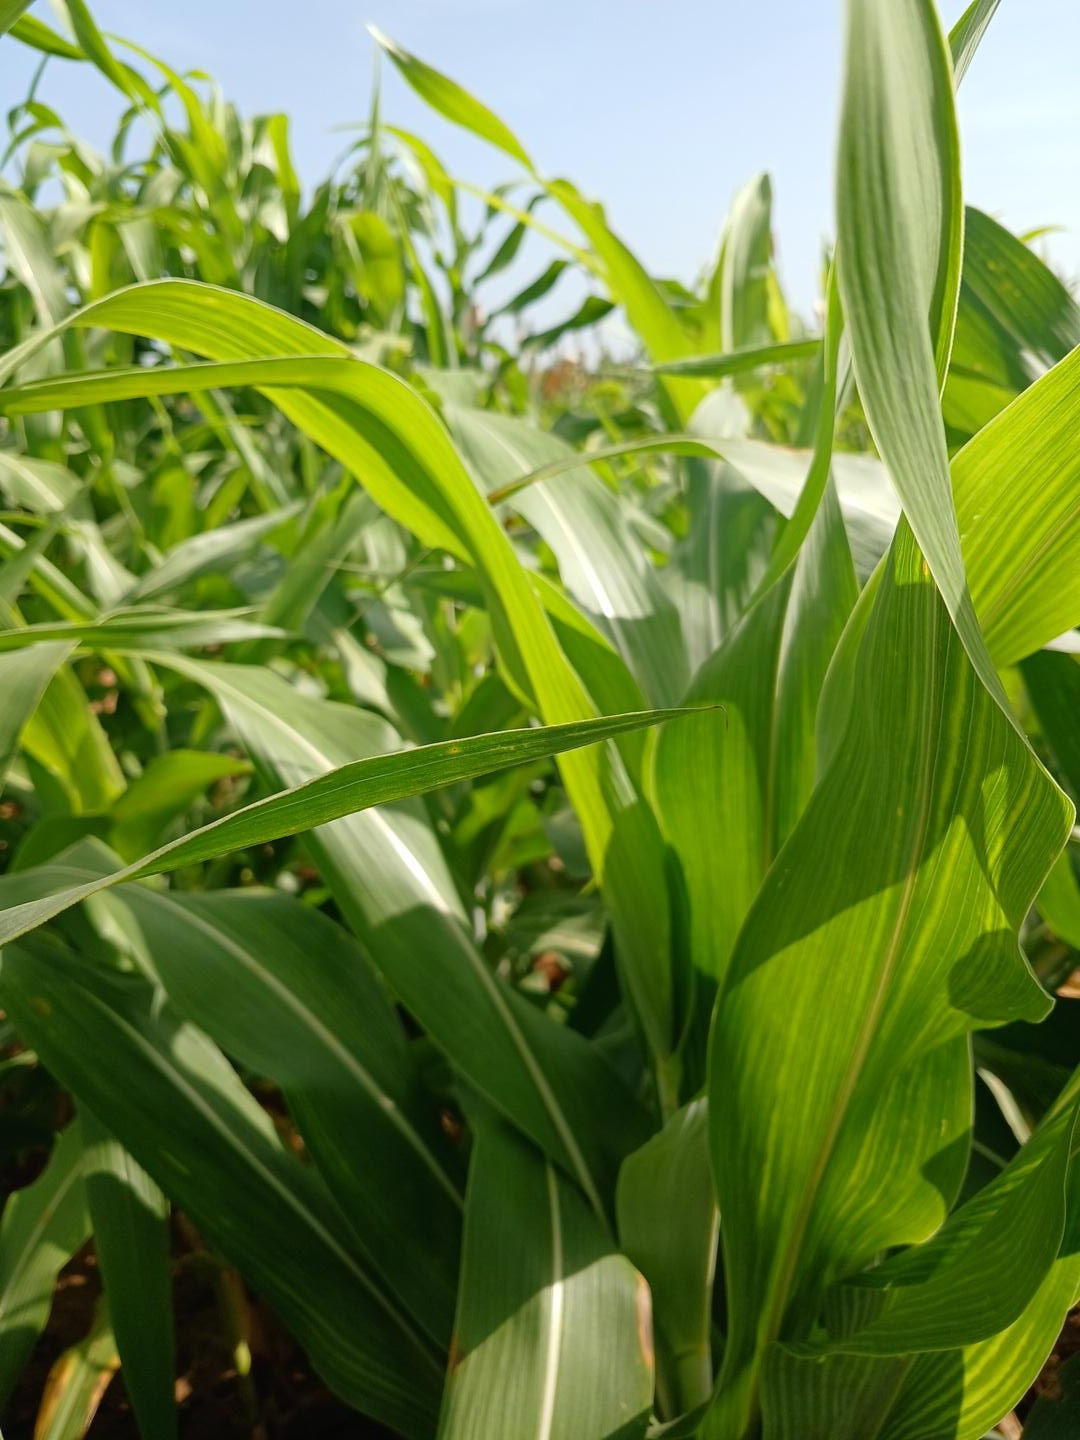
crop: sorghum
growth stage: vegetative
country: Senegal
